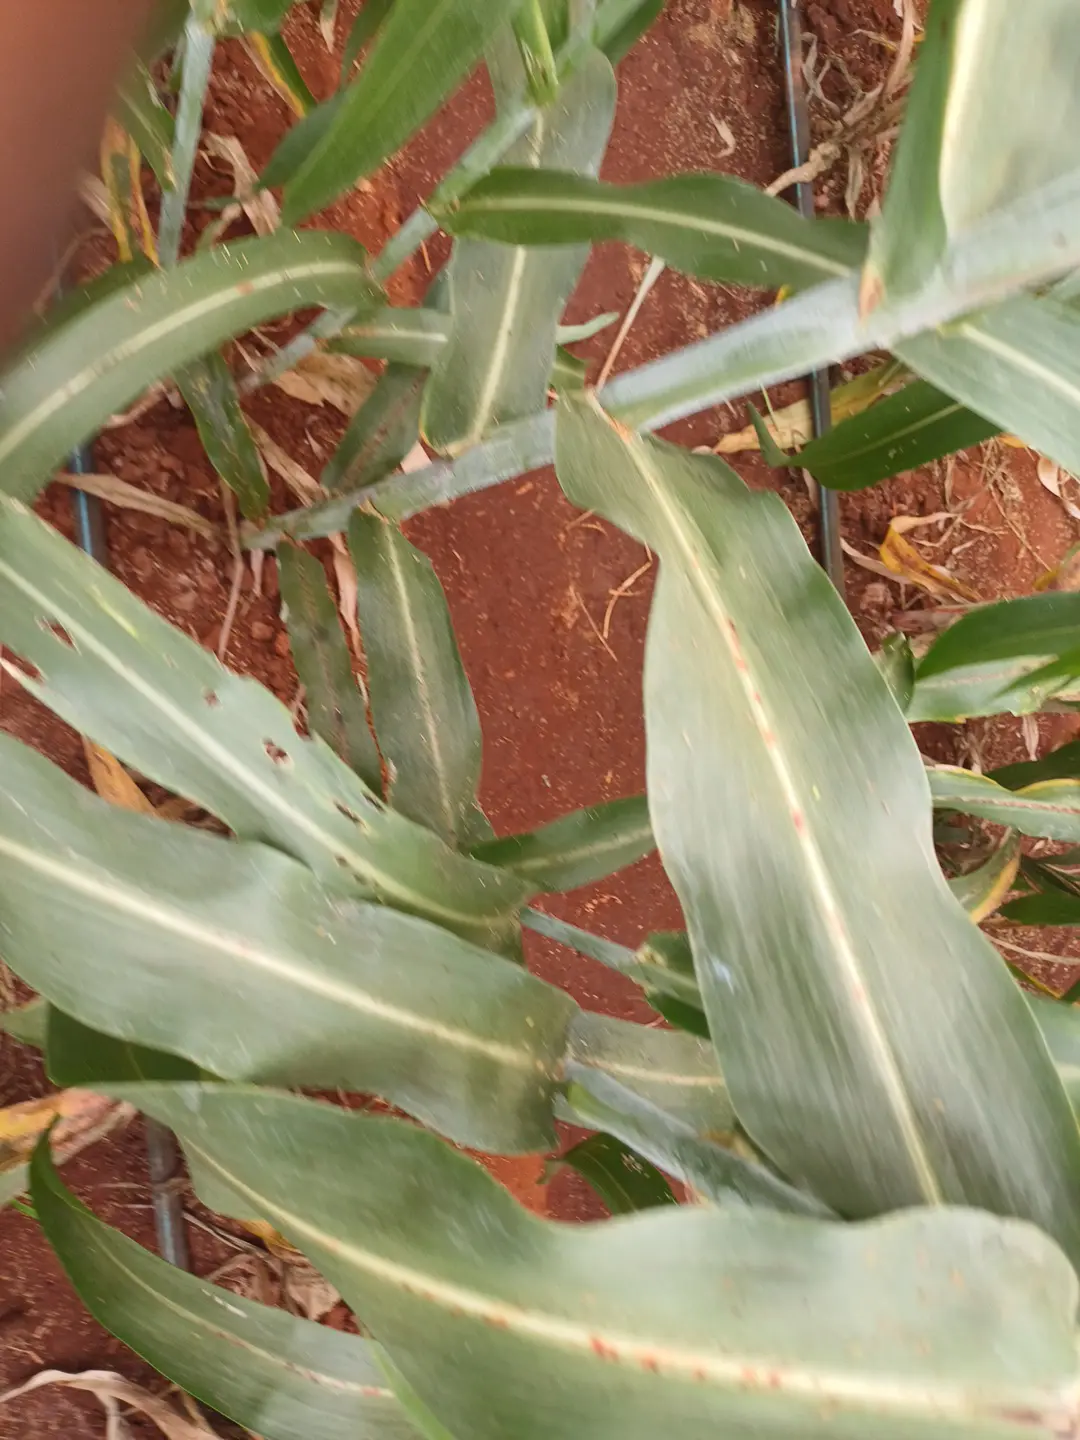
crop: sorghum
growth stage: filling grain
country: Kenya
